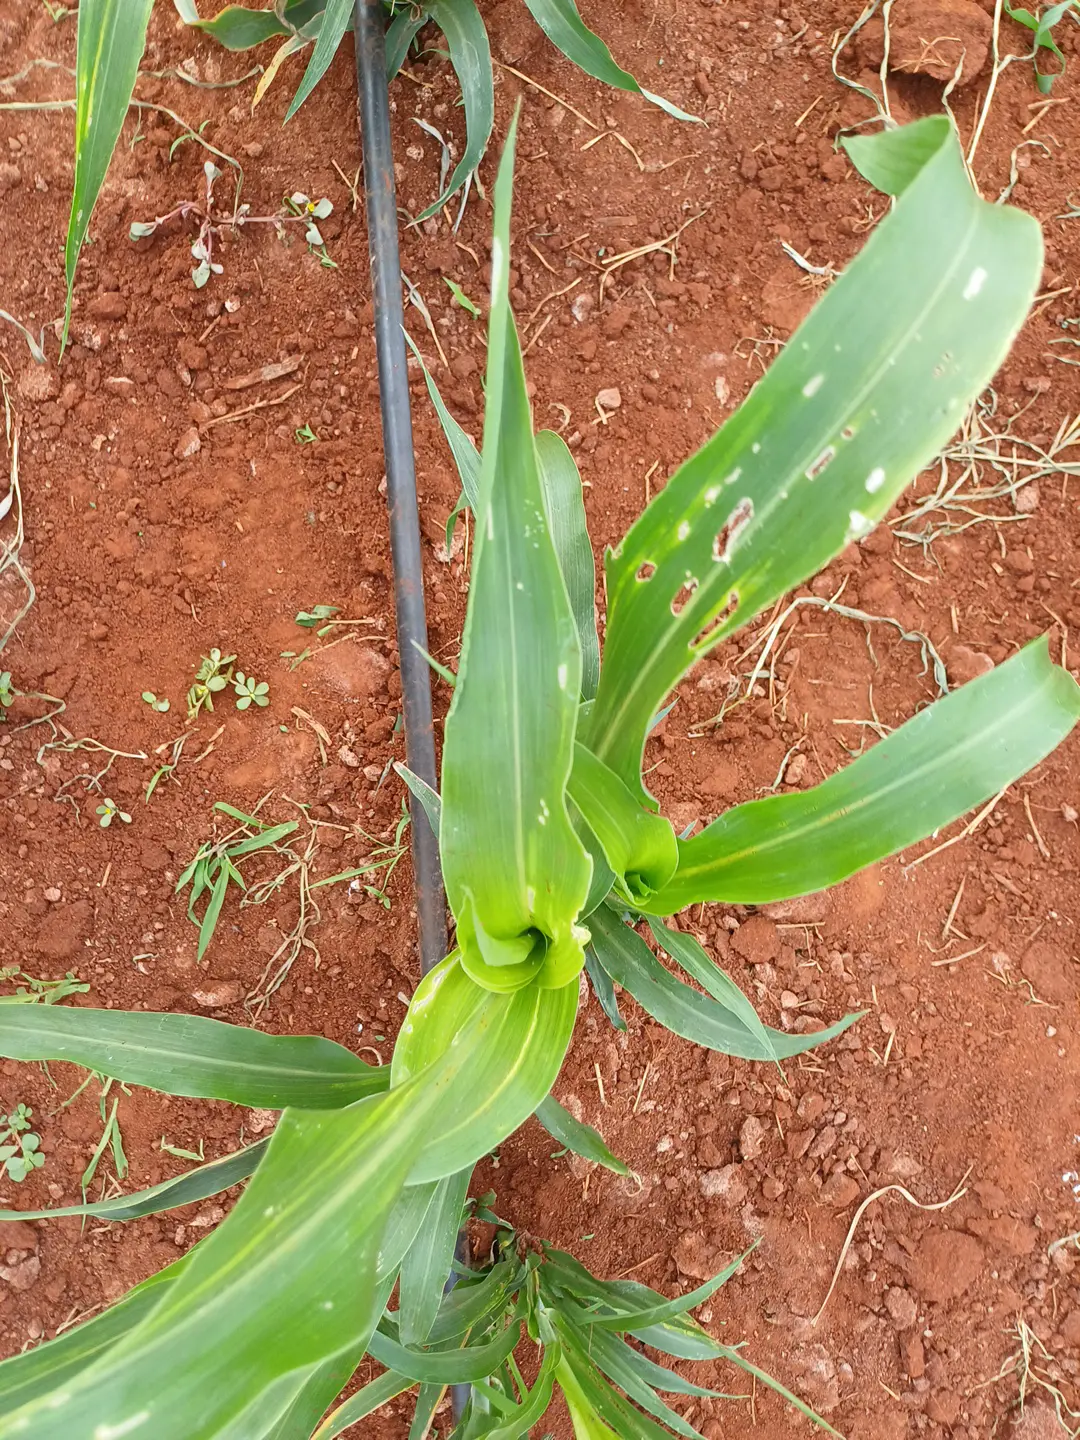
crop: sorghum
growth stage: vegetative
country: Kenya
